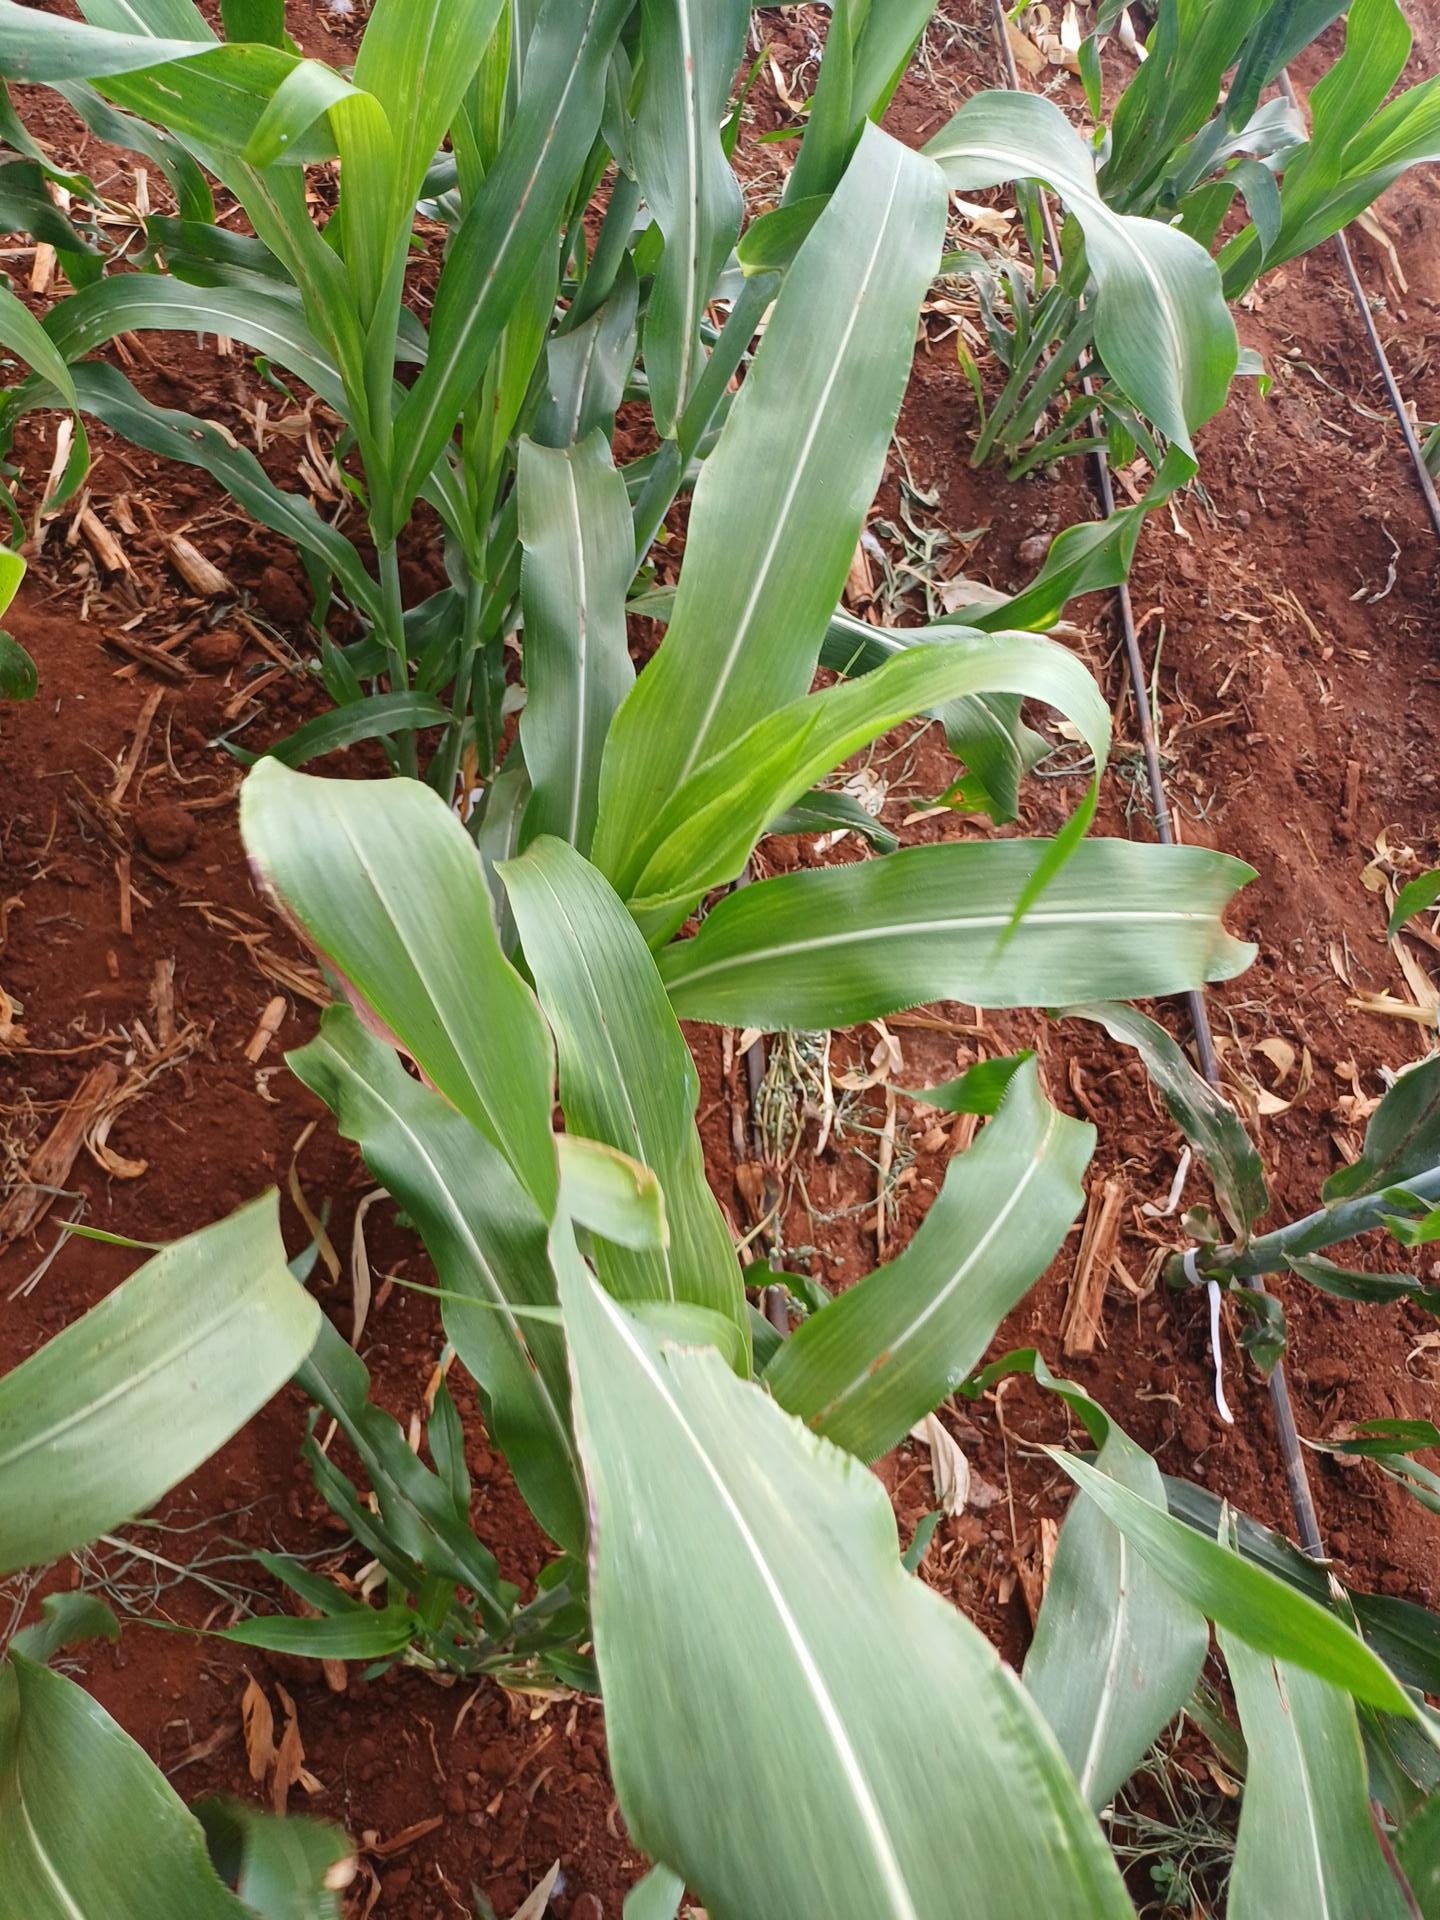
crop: sorghum
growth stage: vegetative
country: Kenya
